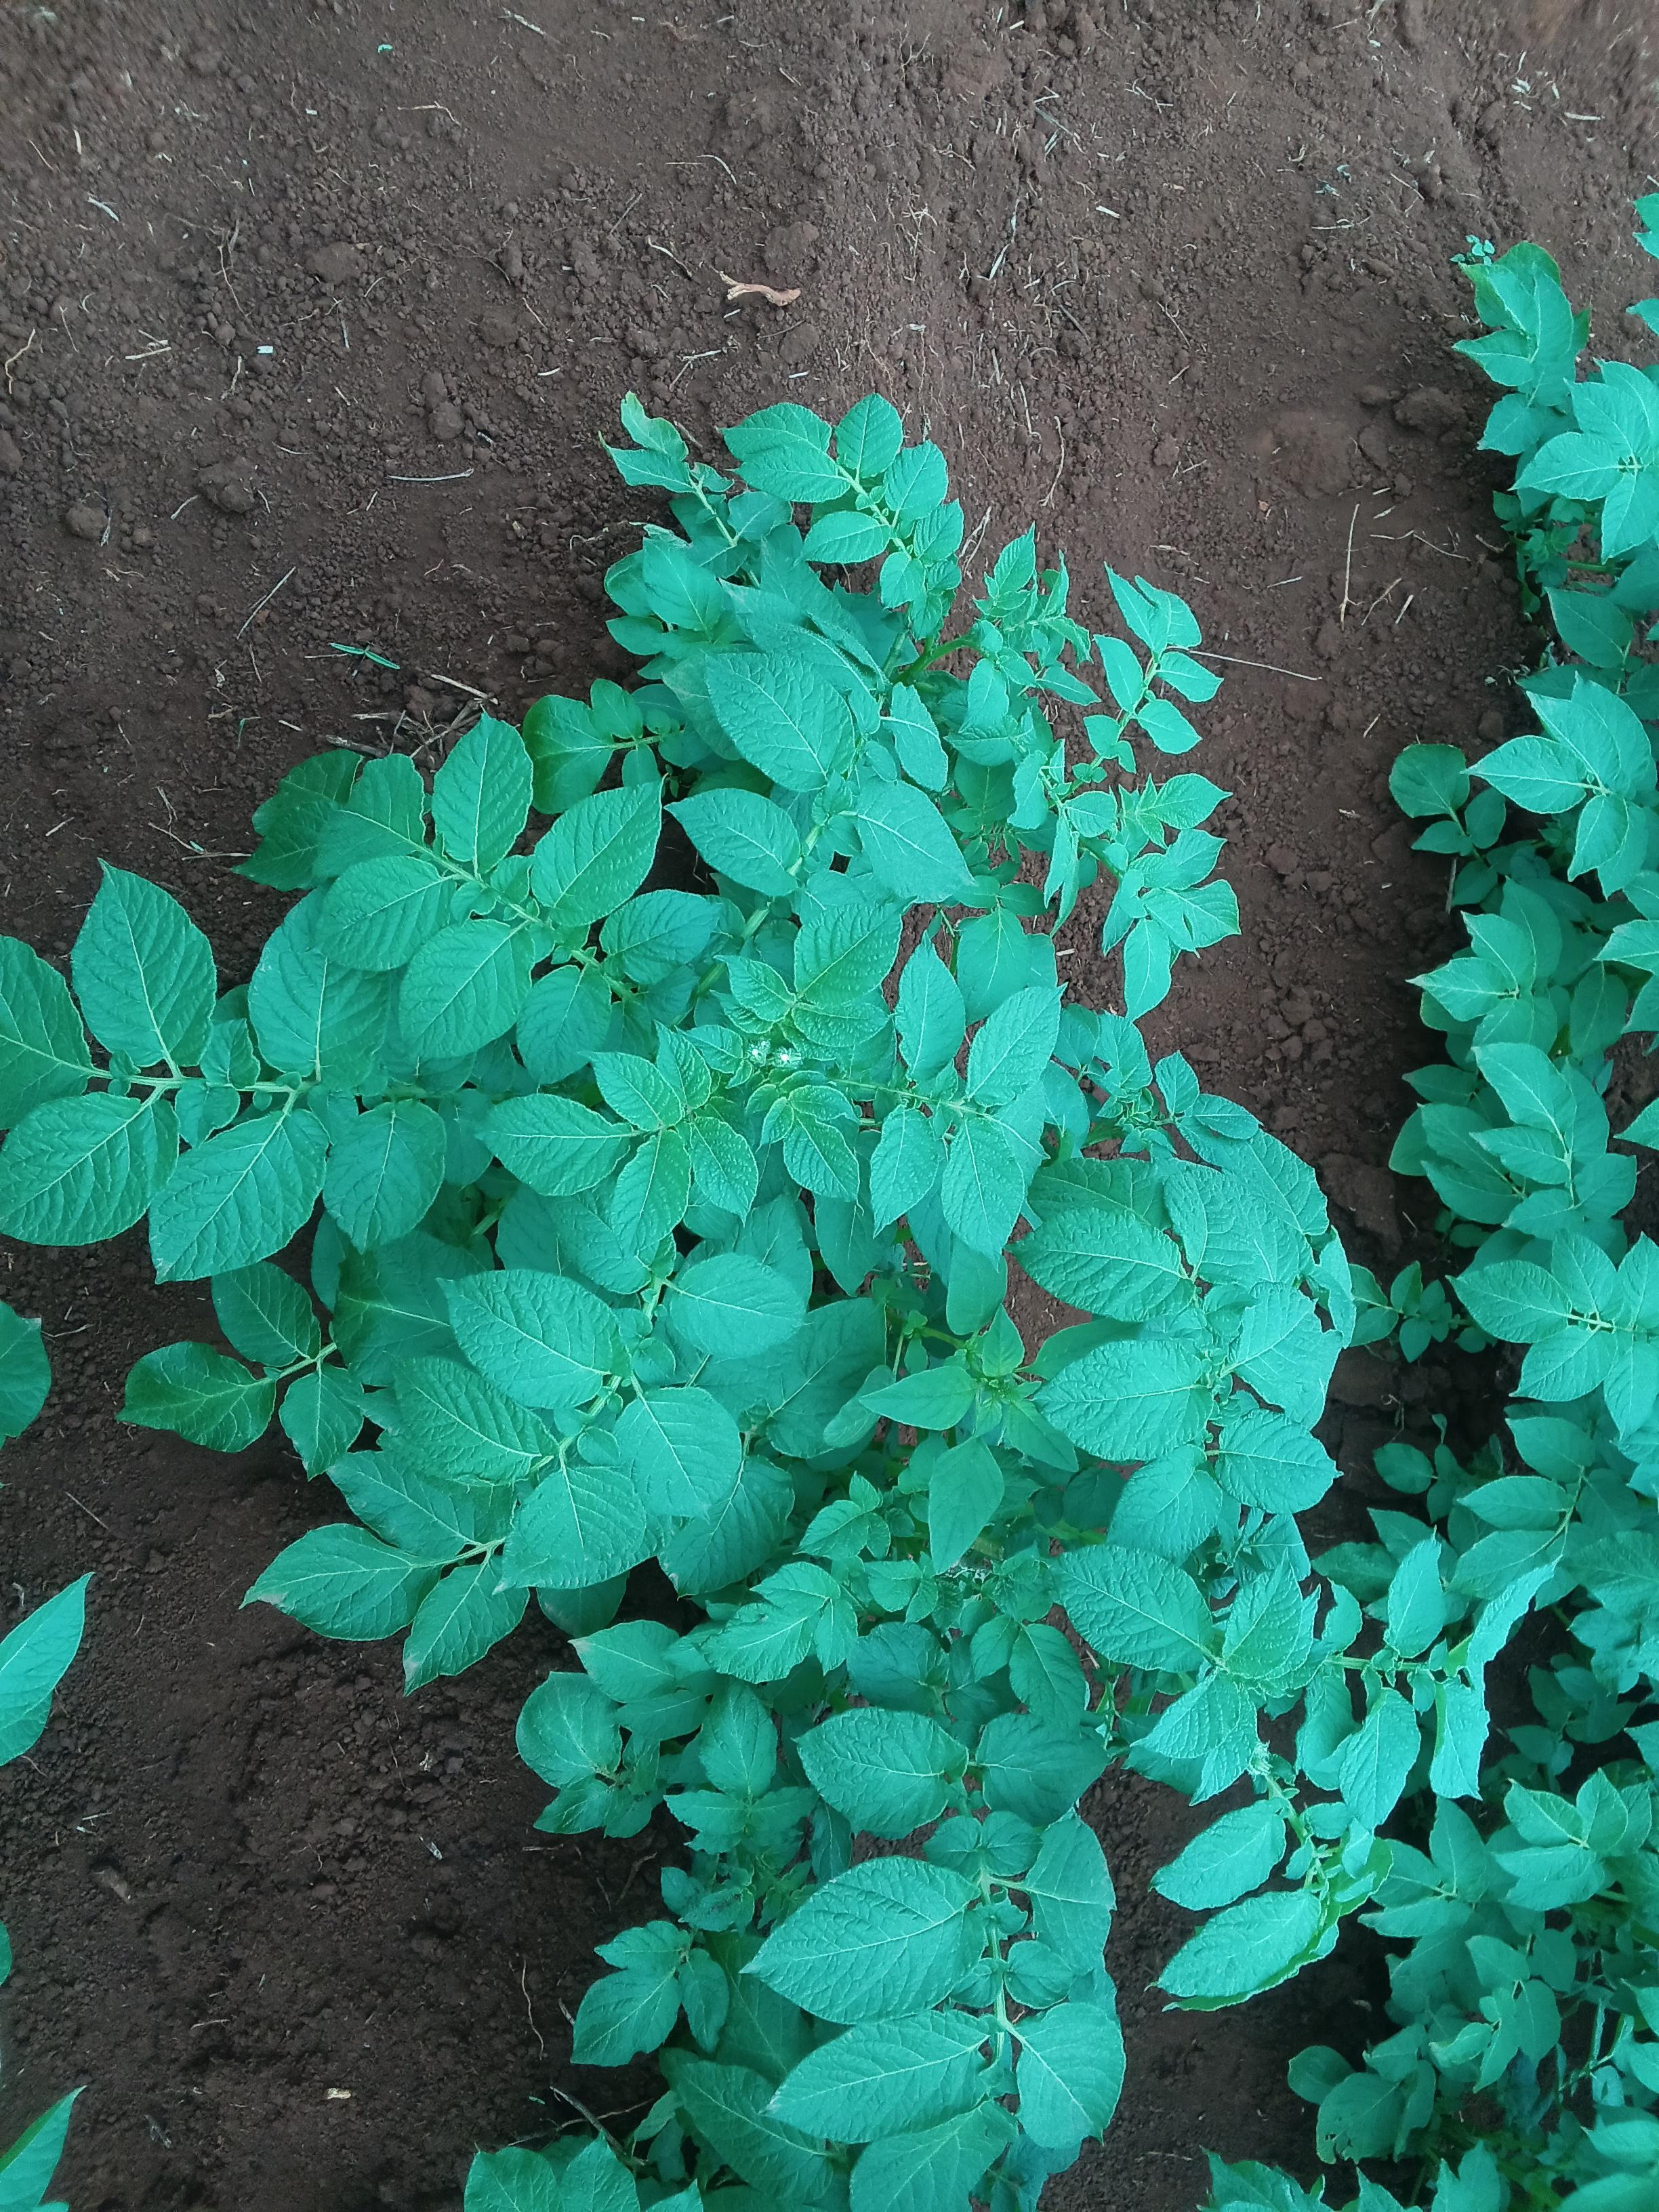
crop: potato
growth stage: vegetative
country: Kenya
